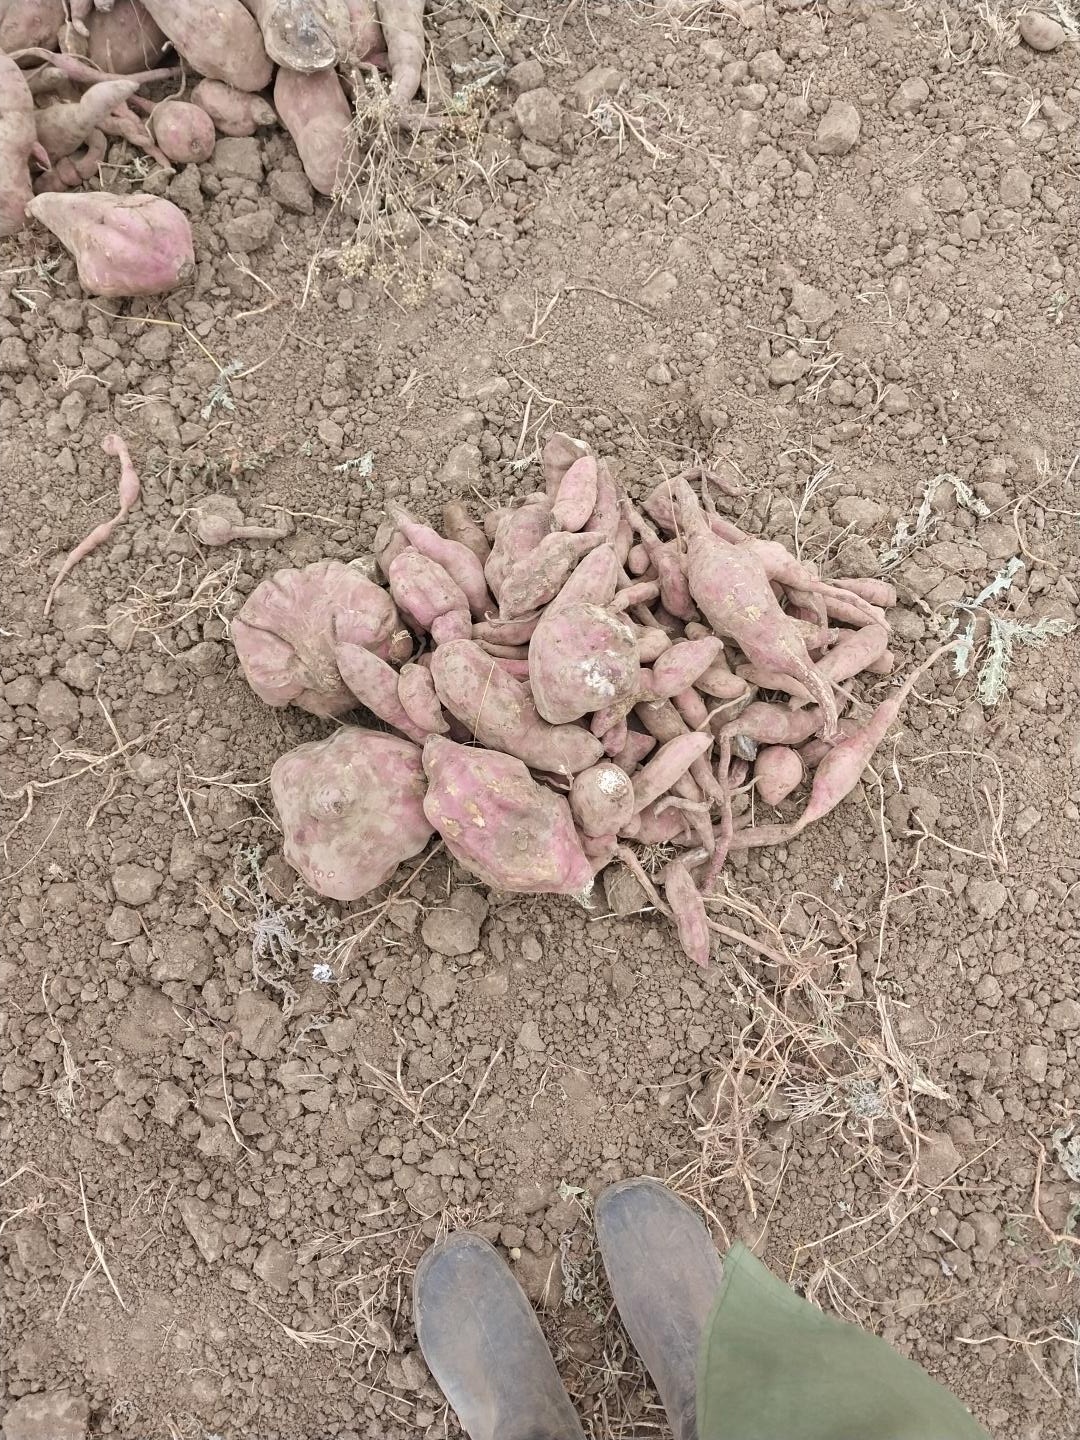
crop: sweet potato
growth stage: harvest maturity
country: Tanzania
